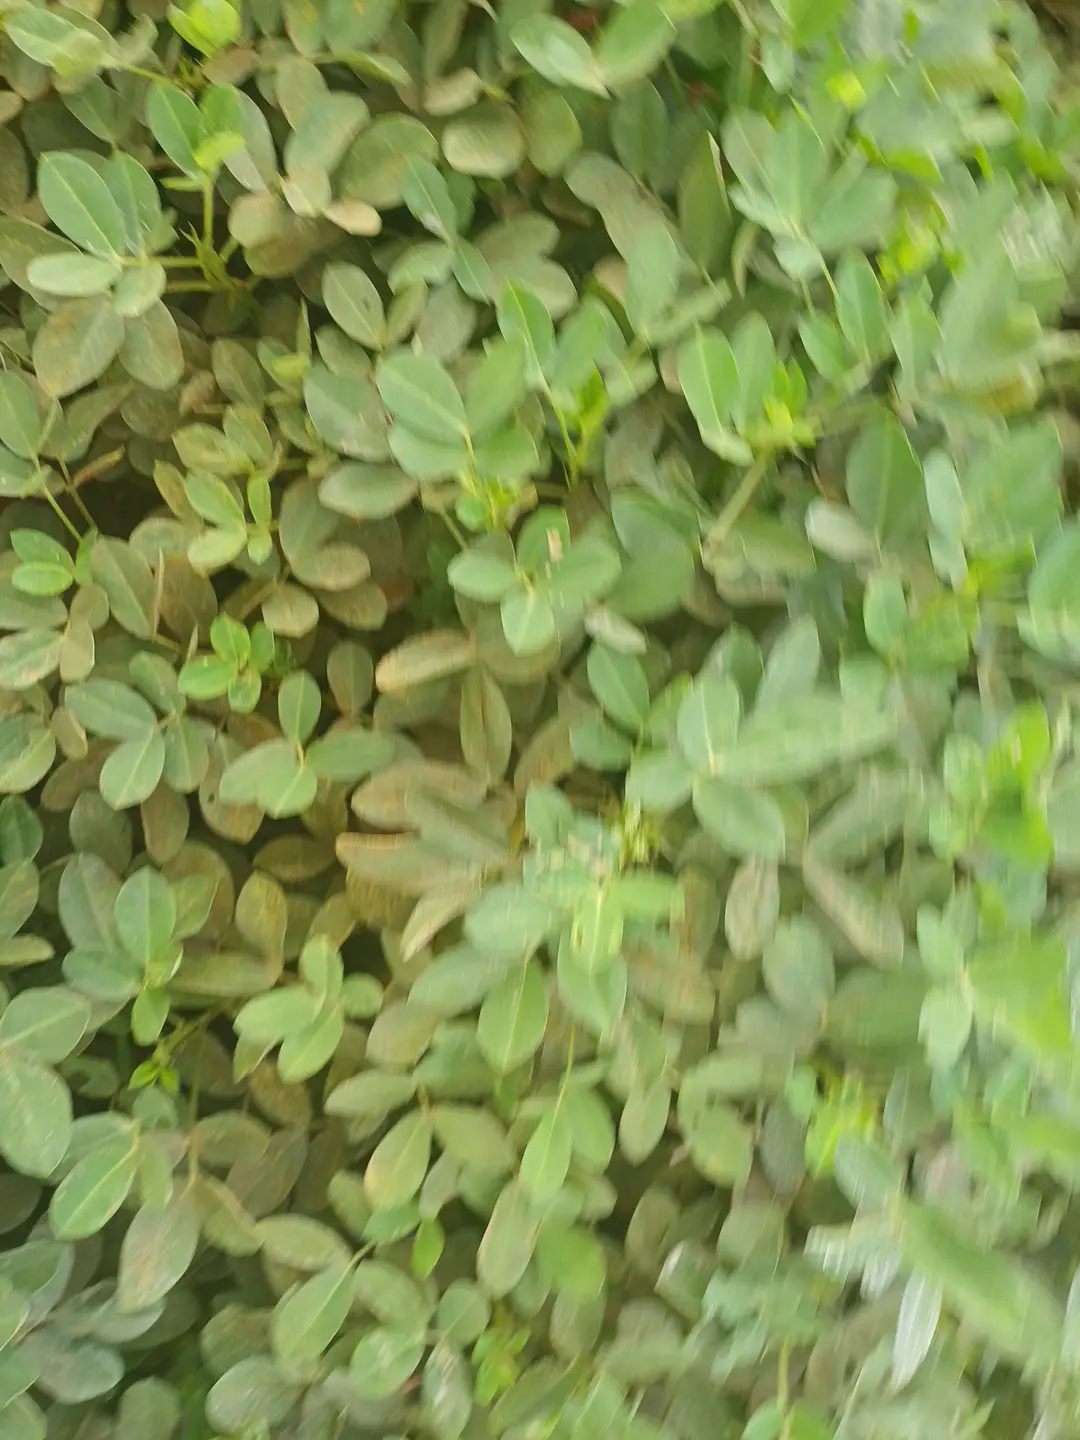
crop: groundnut
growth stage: pegging
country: Kenya
